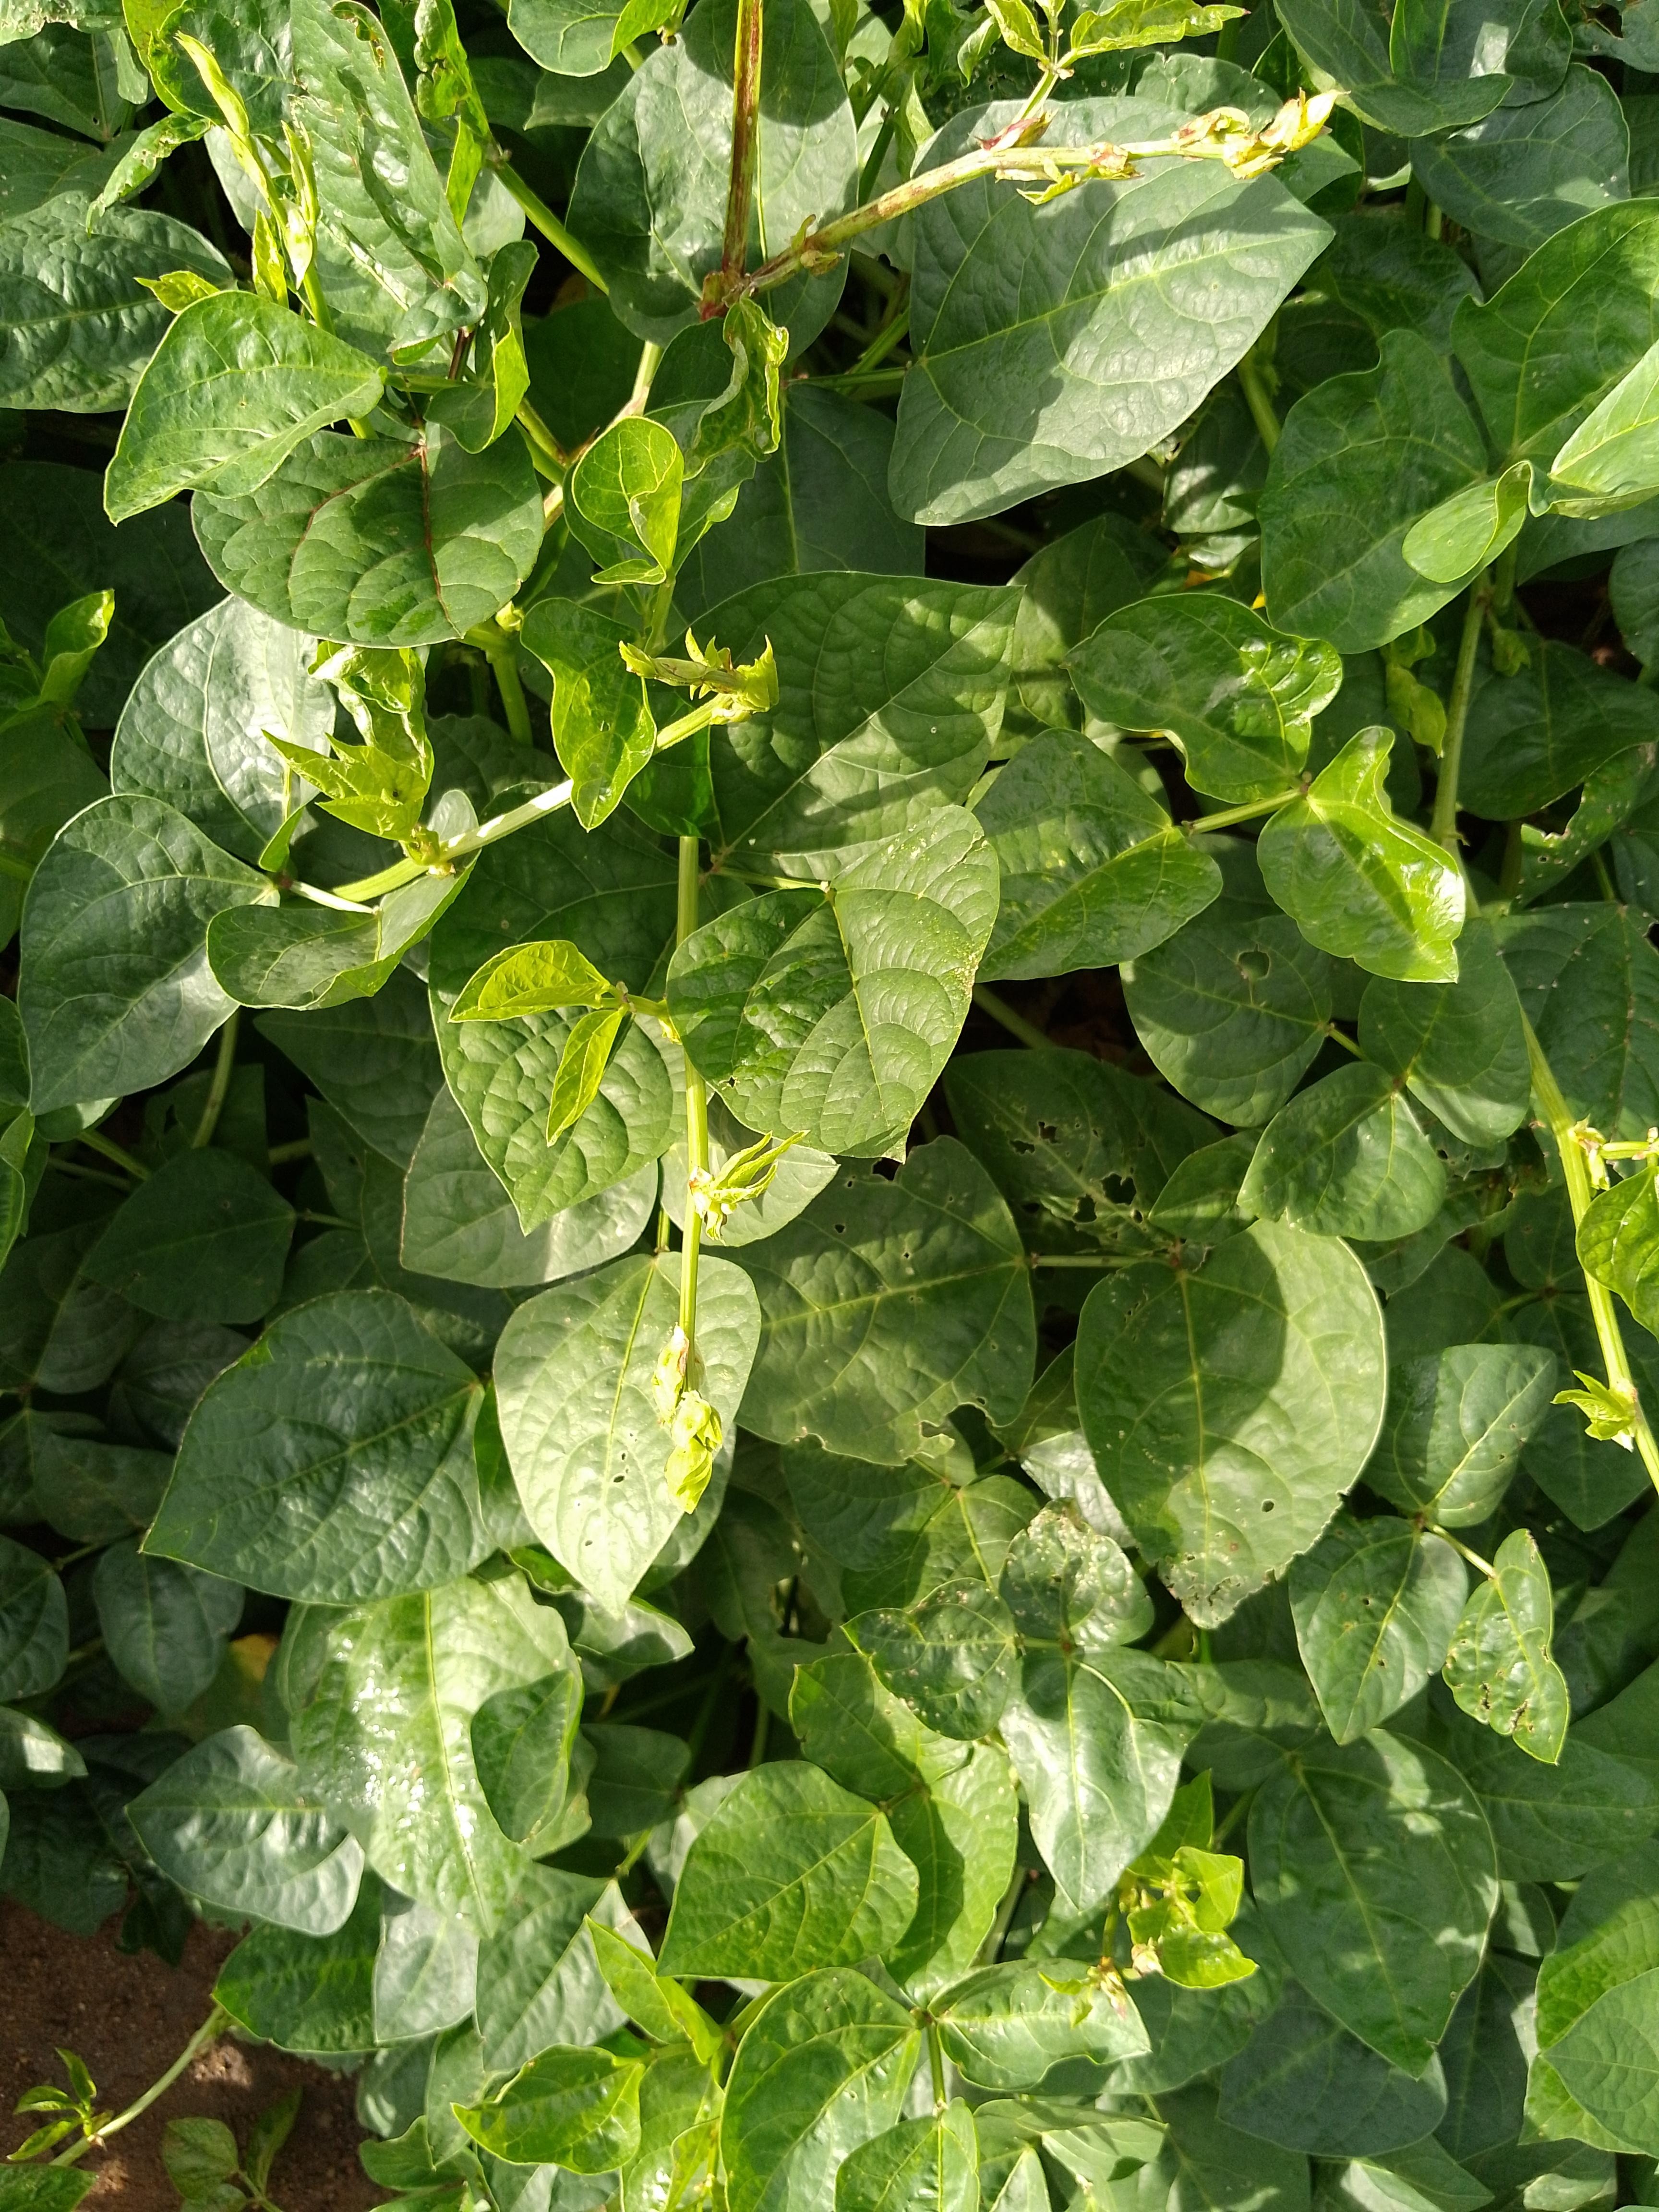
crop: cowpea
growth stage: development pod
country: Malawi
